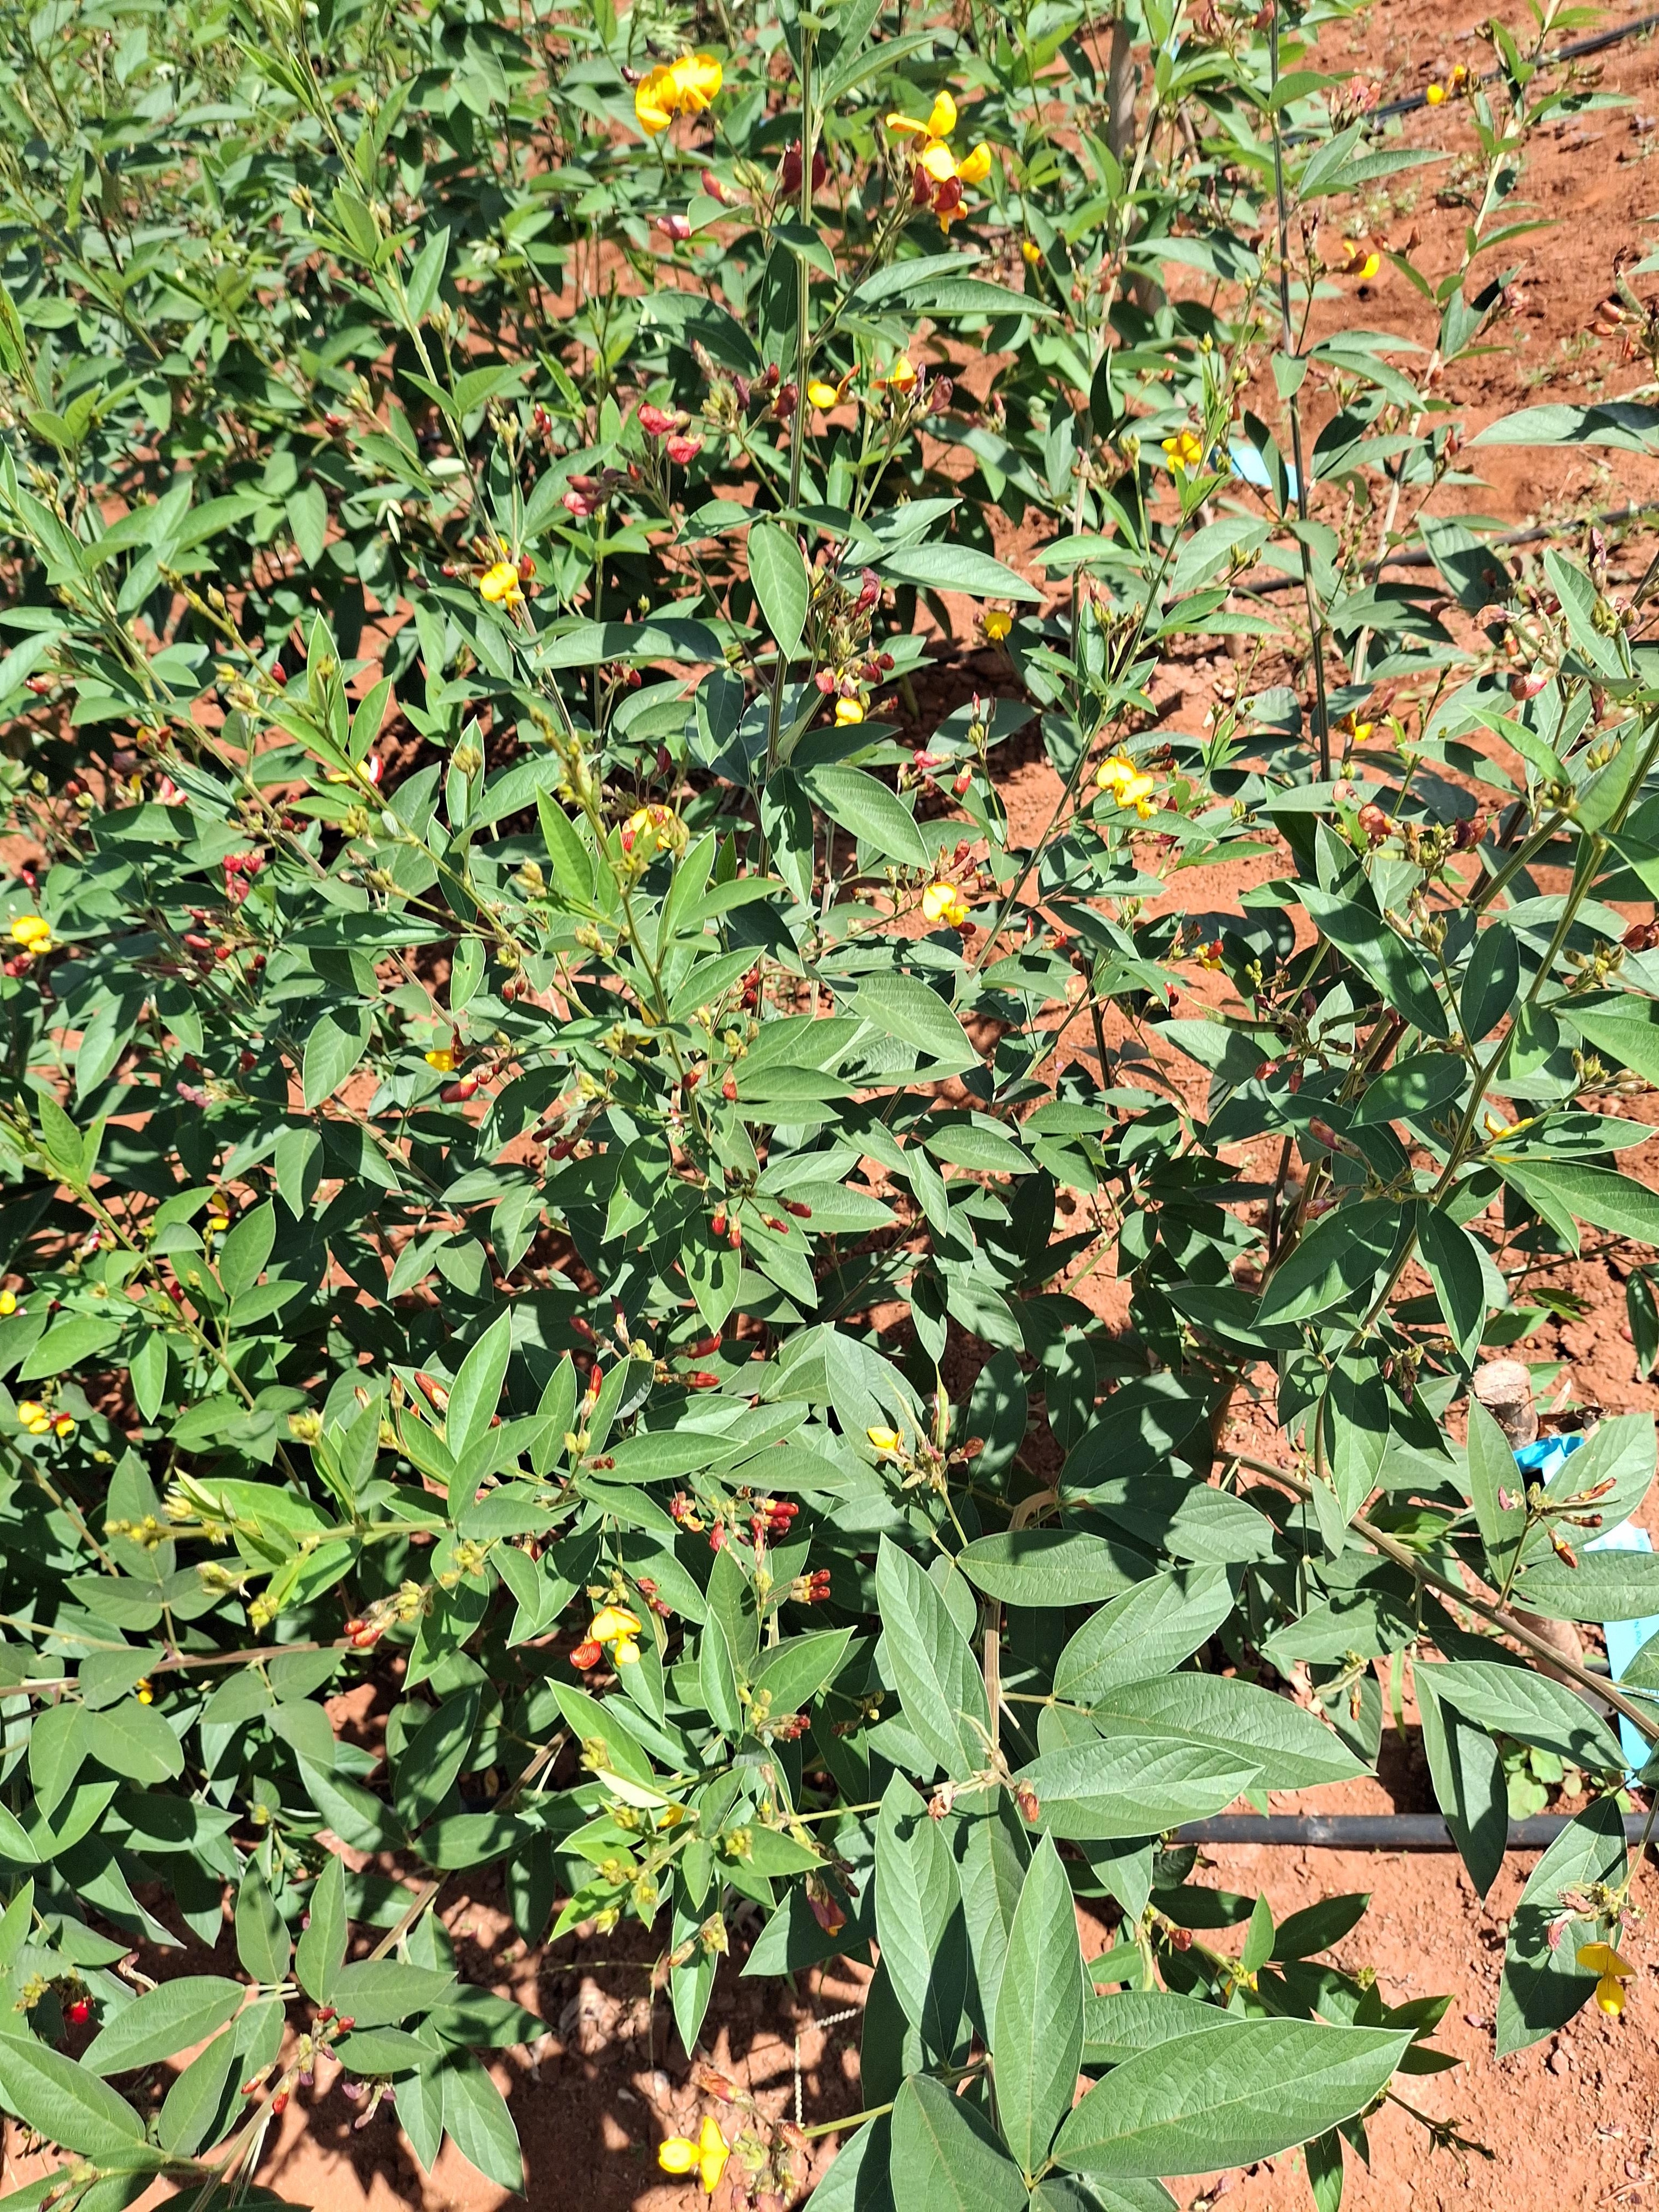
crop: pigeonpea
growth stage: flowering
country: Kenya
